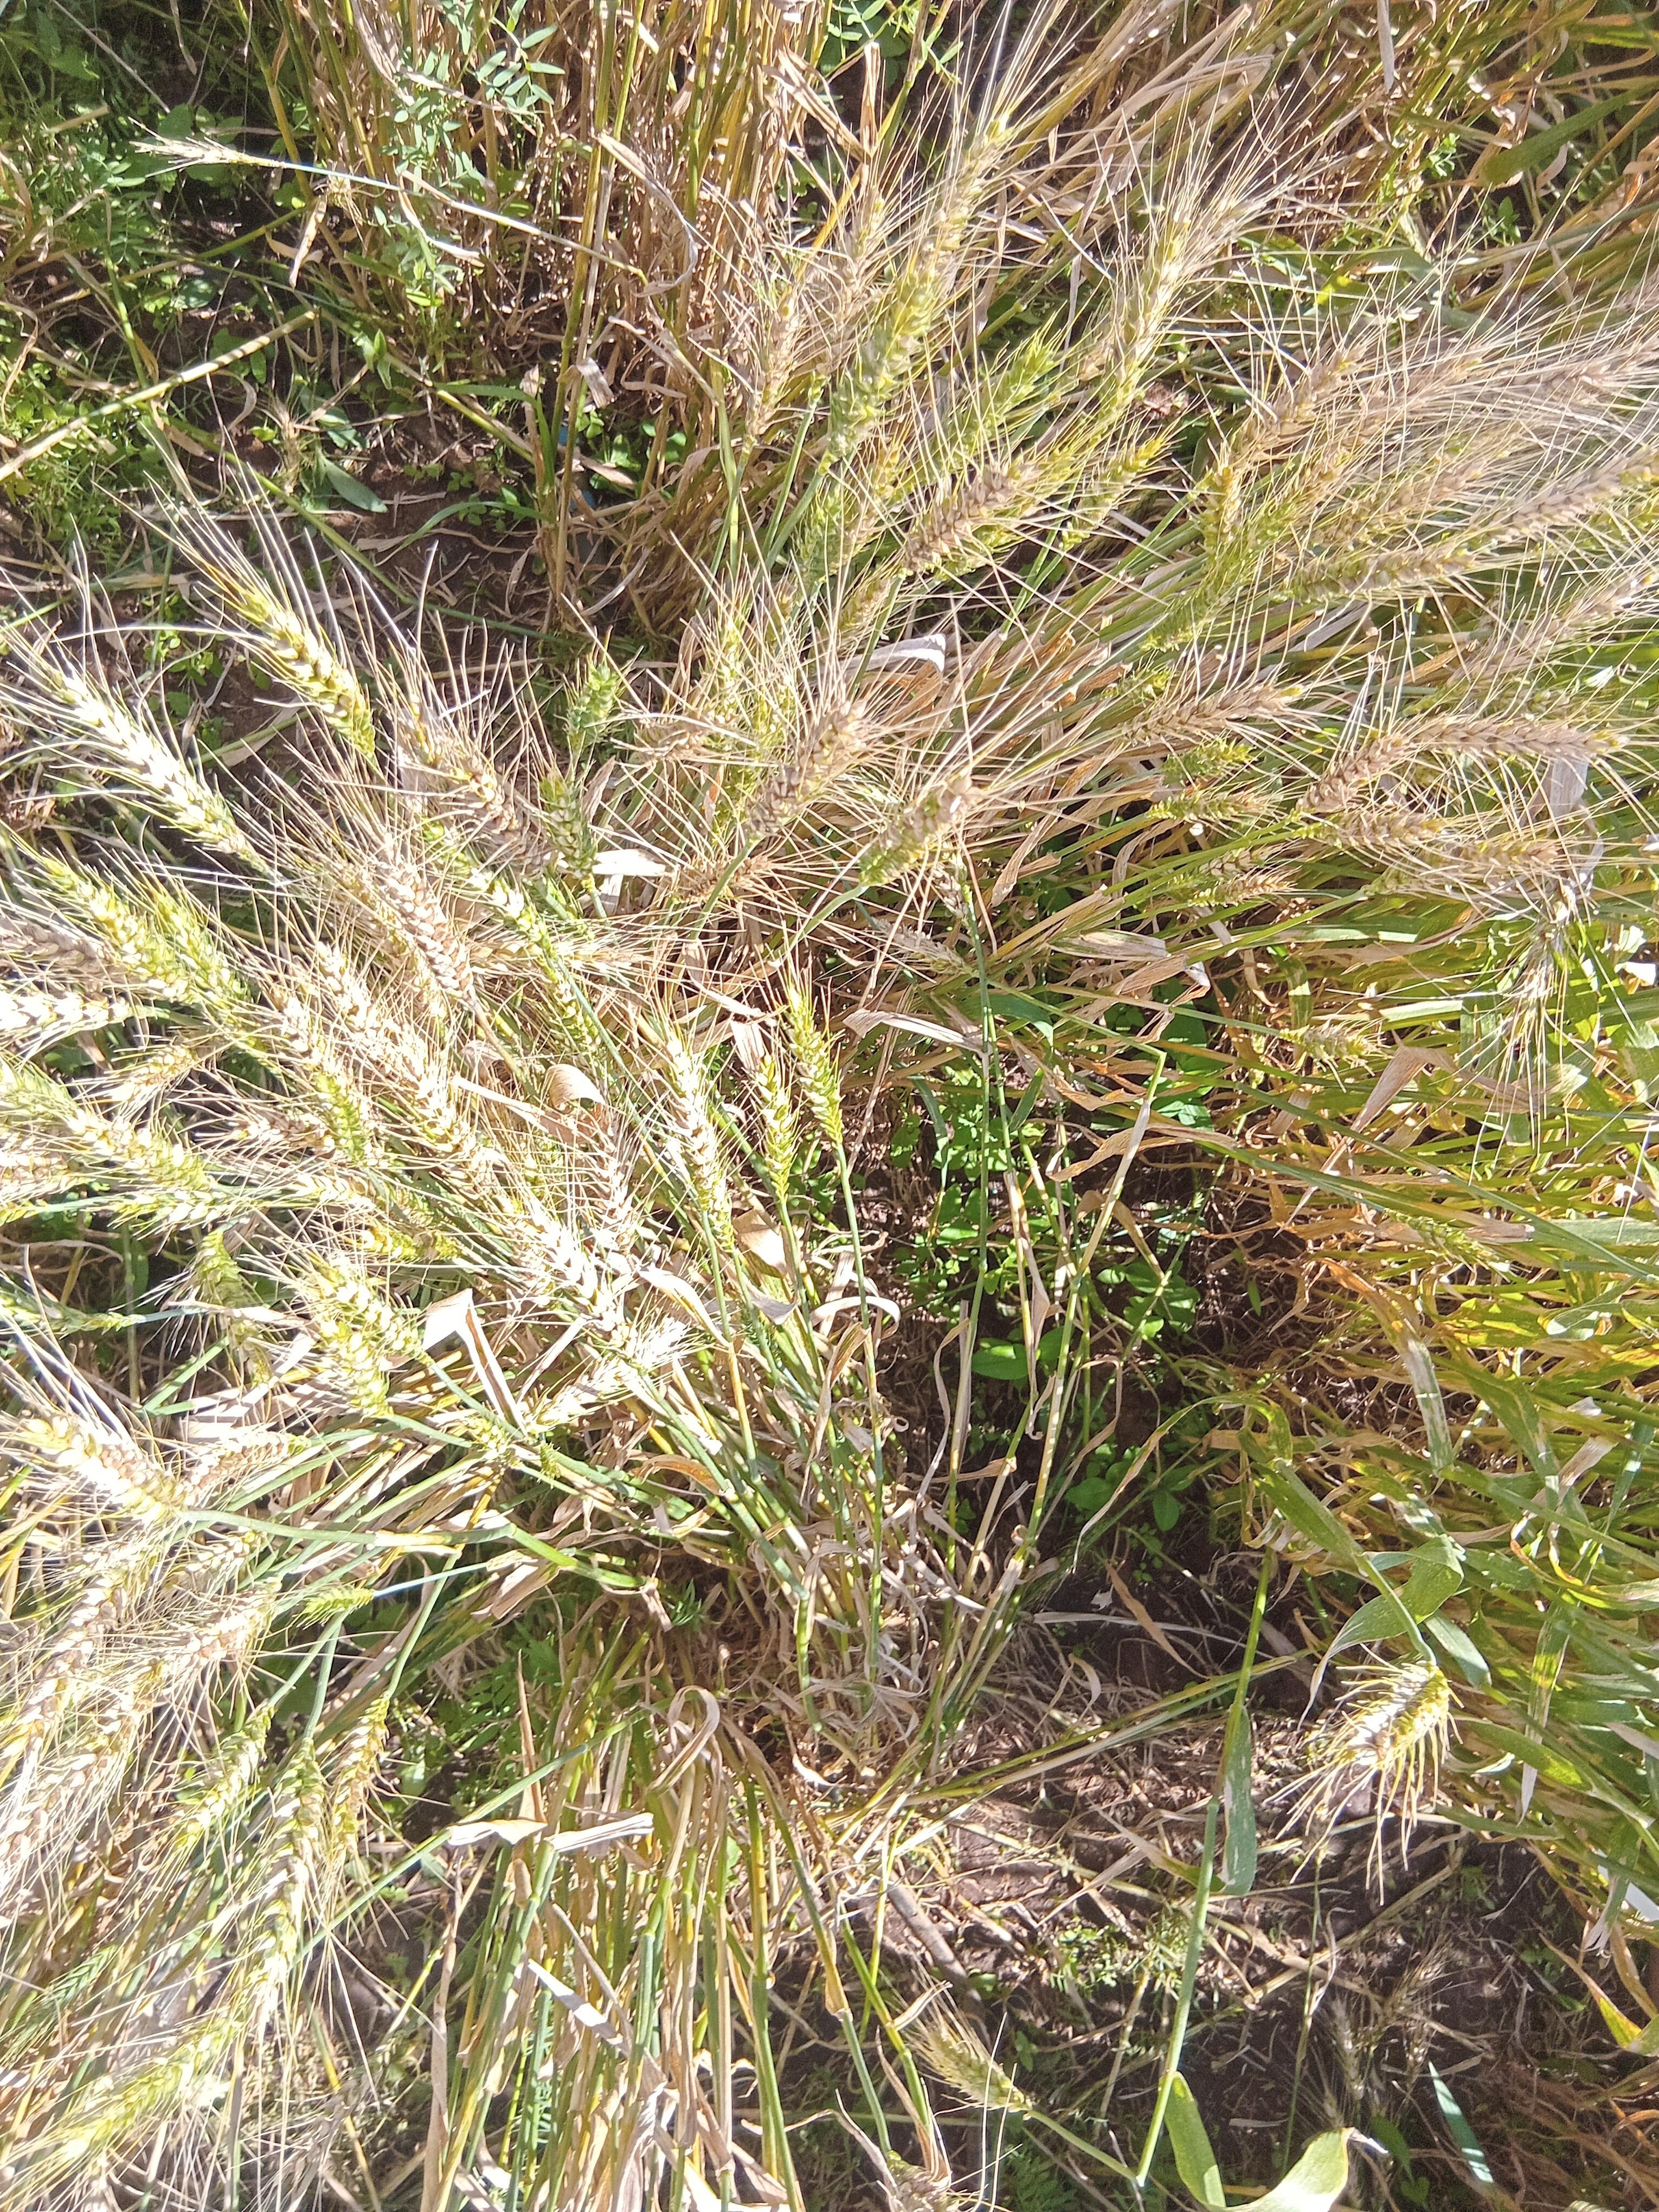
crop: wheat
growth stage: maturity
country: Kenya
